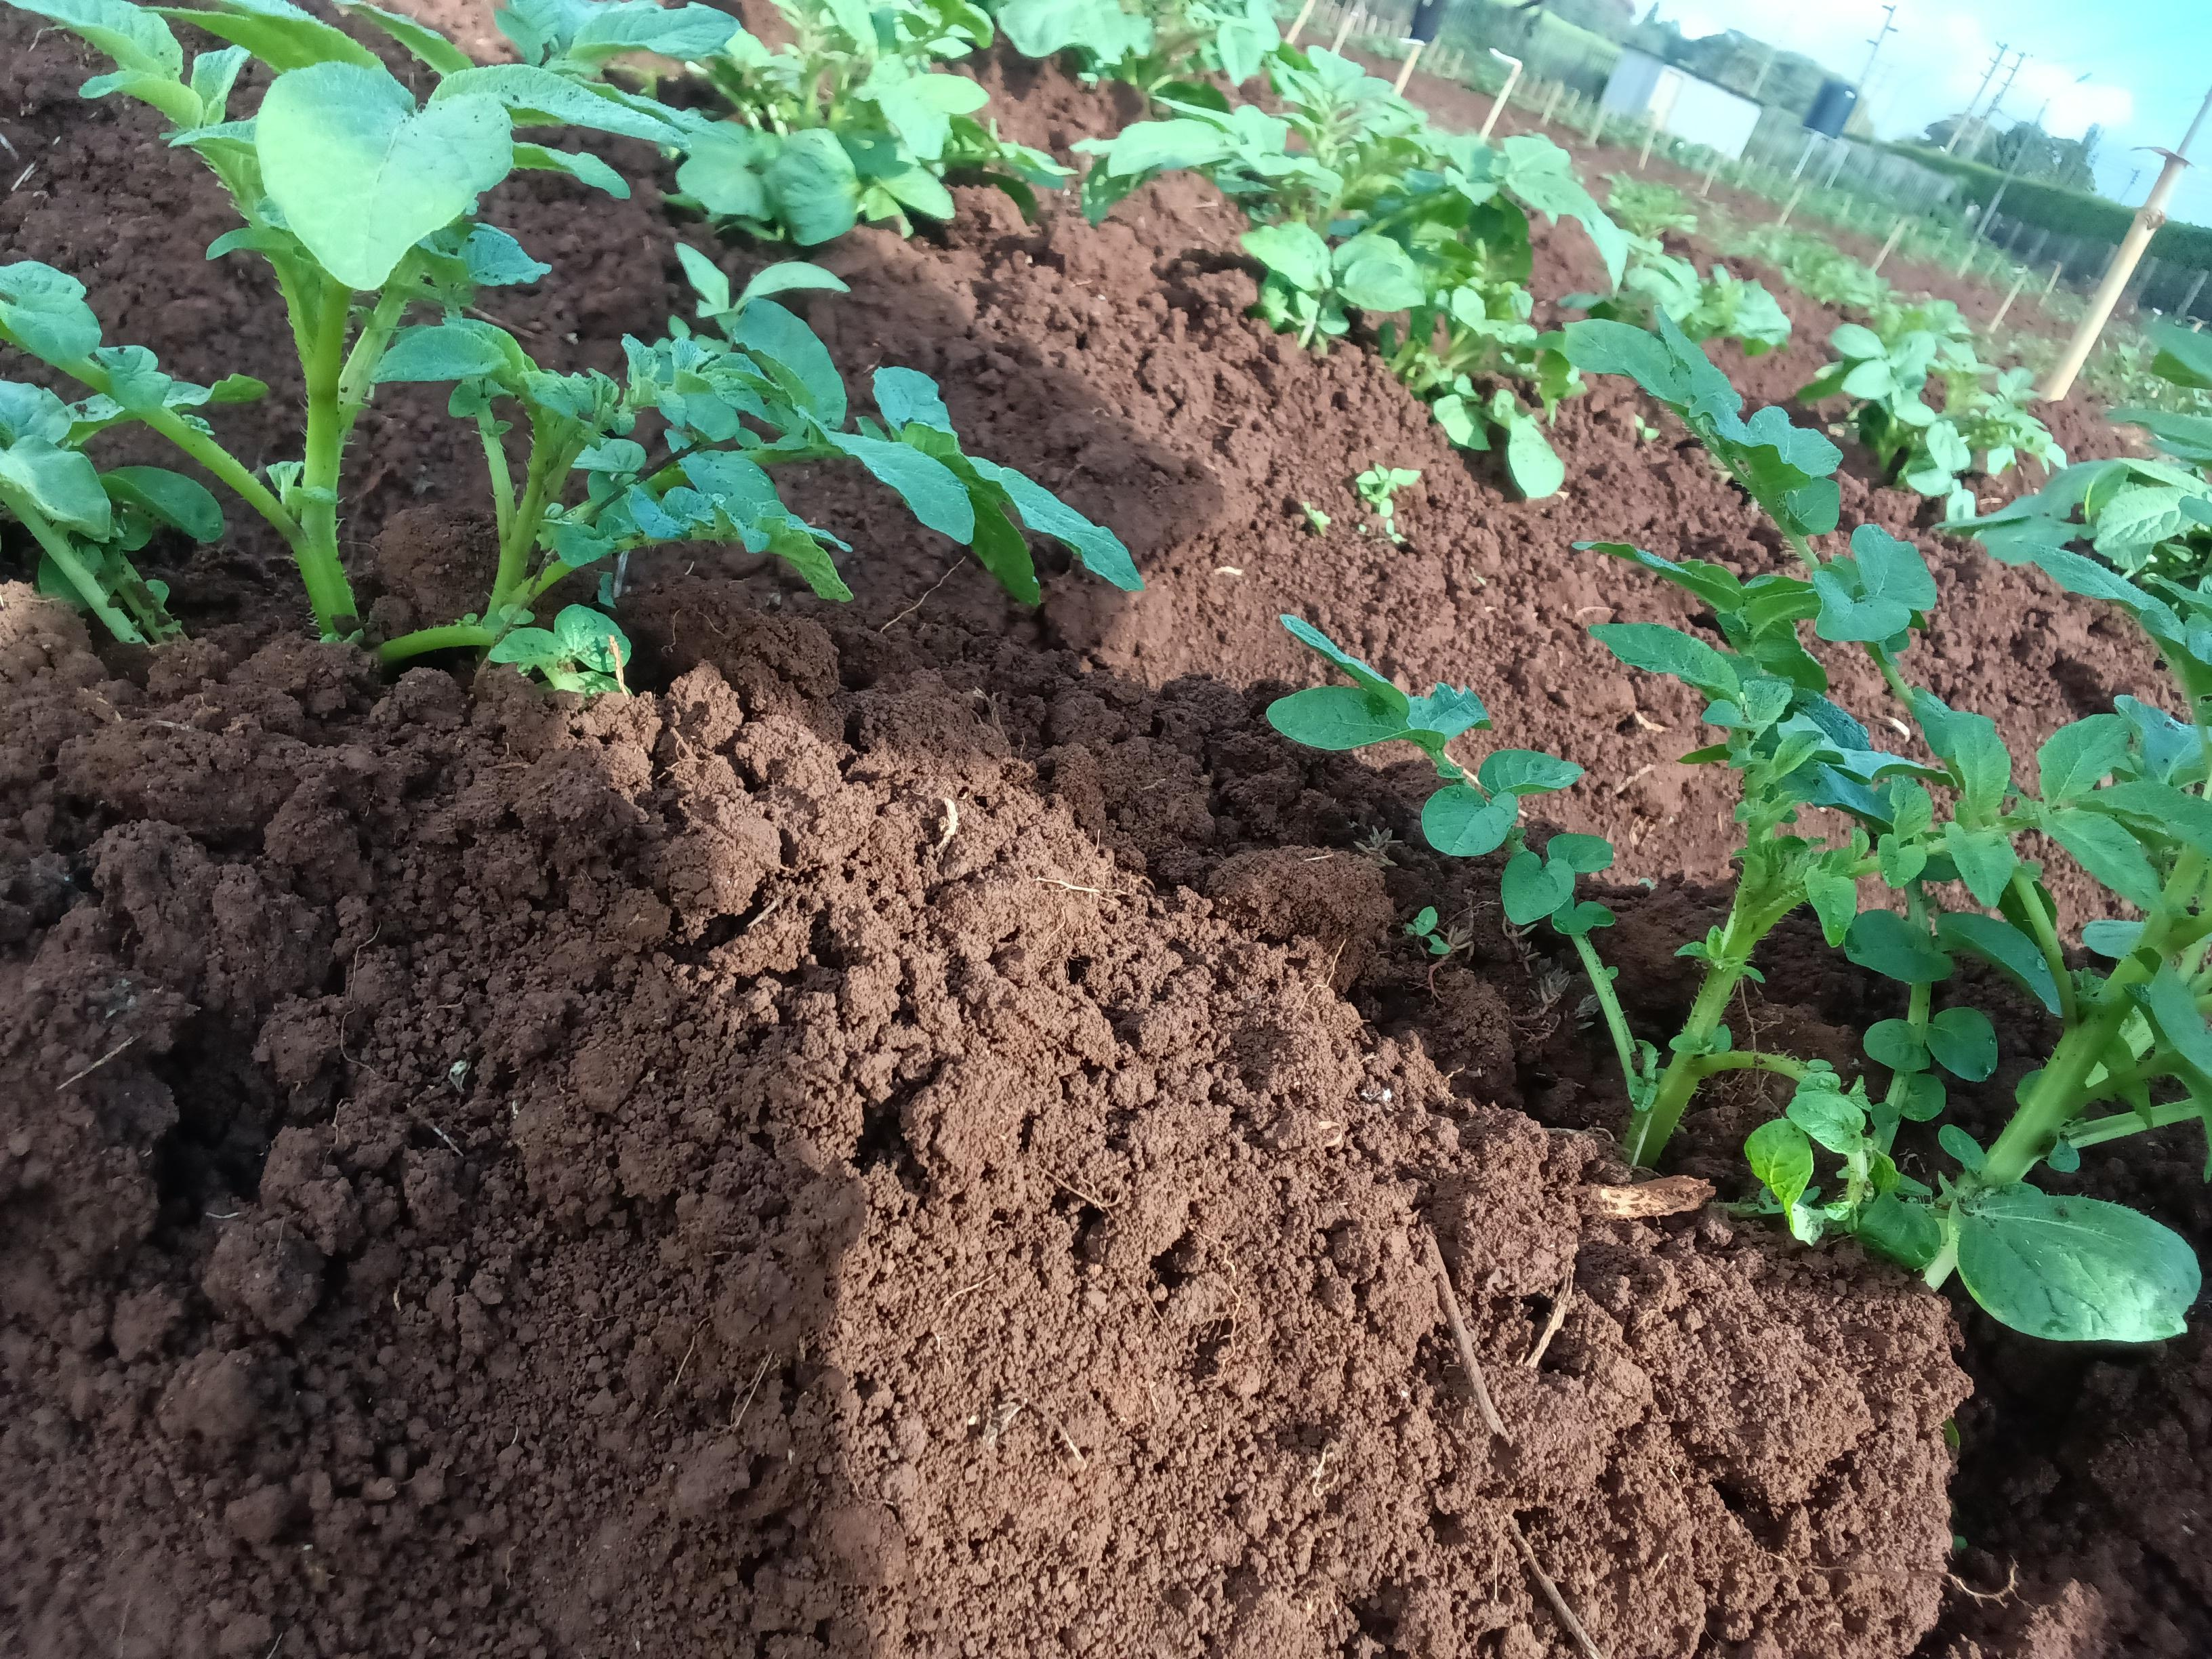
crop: potato
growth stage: emergence
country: Kenya
